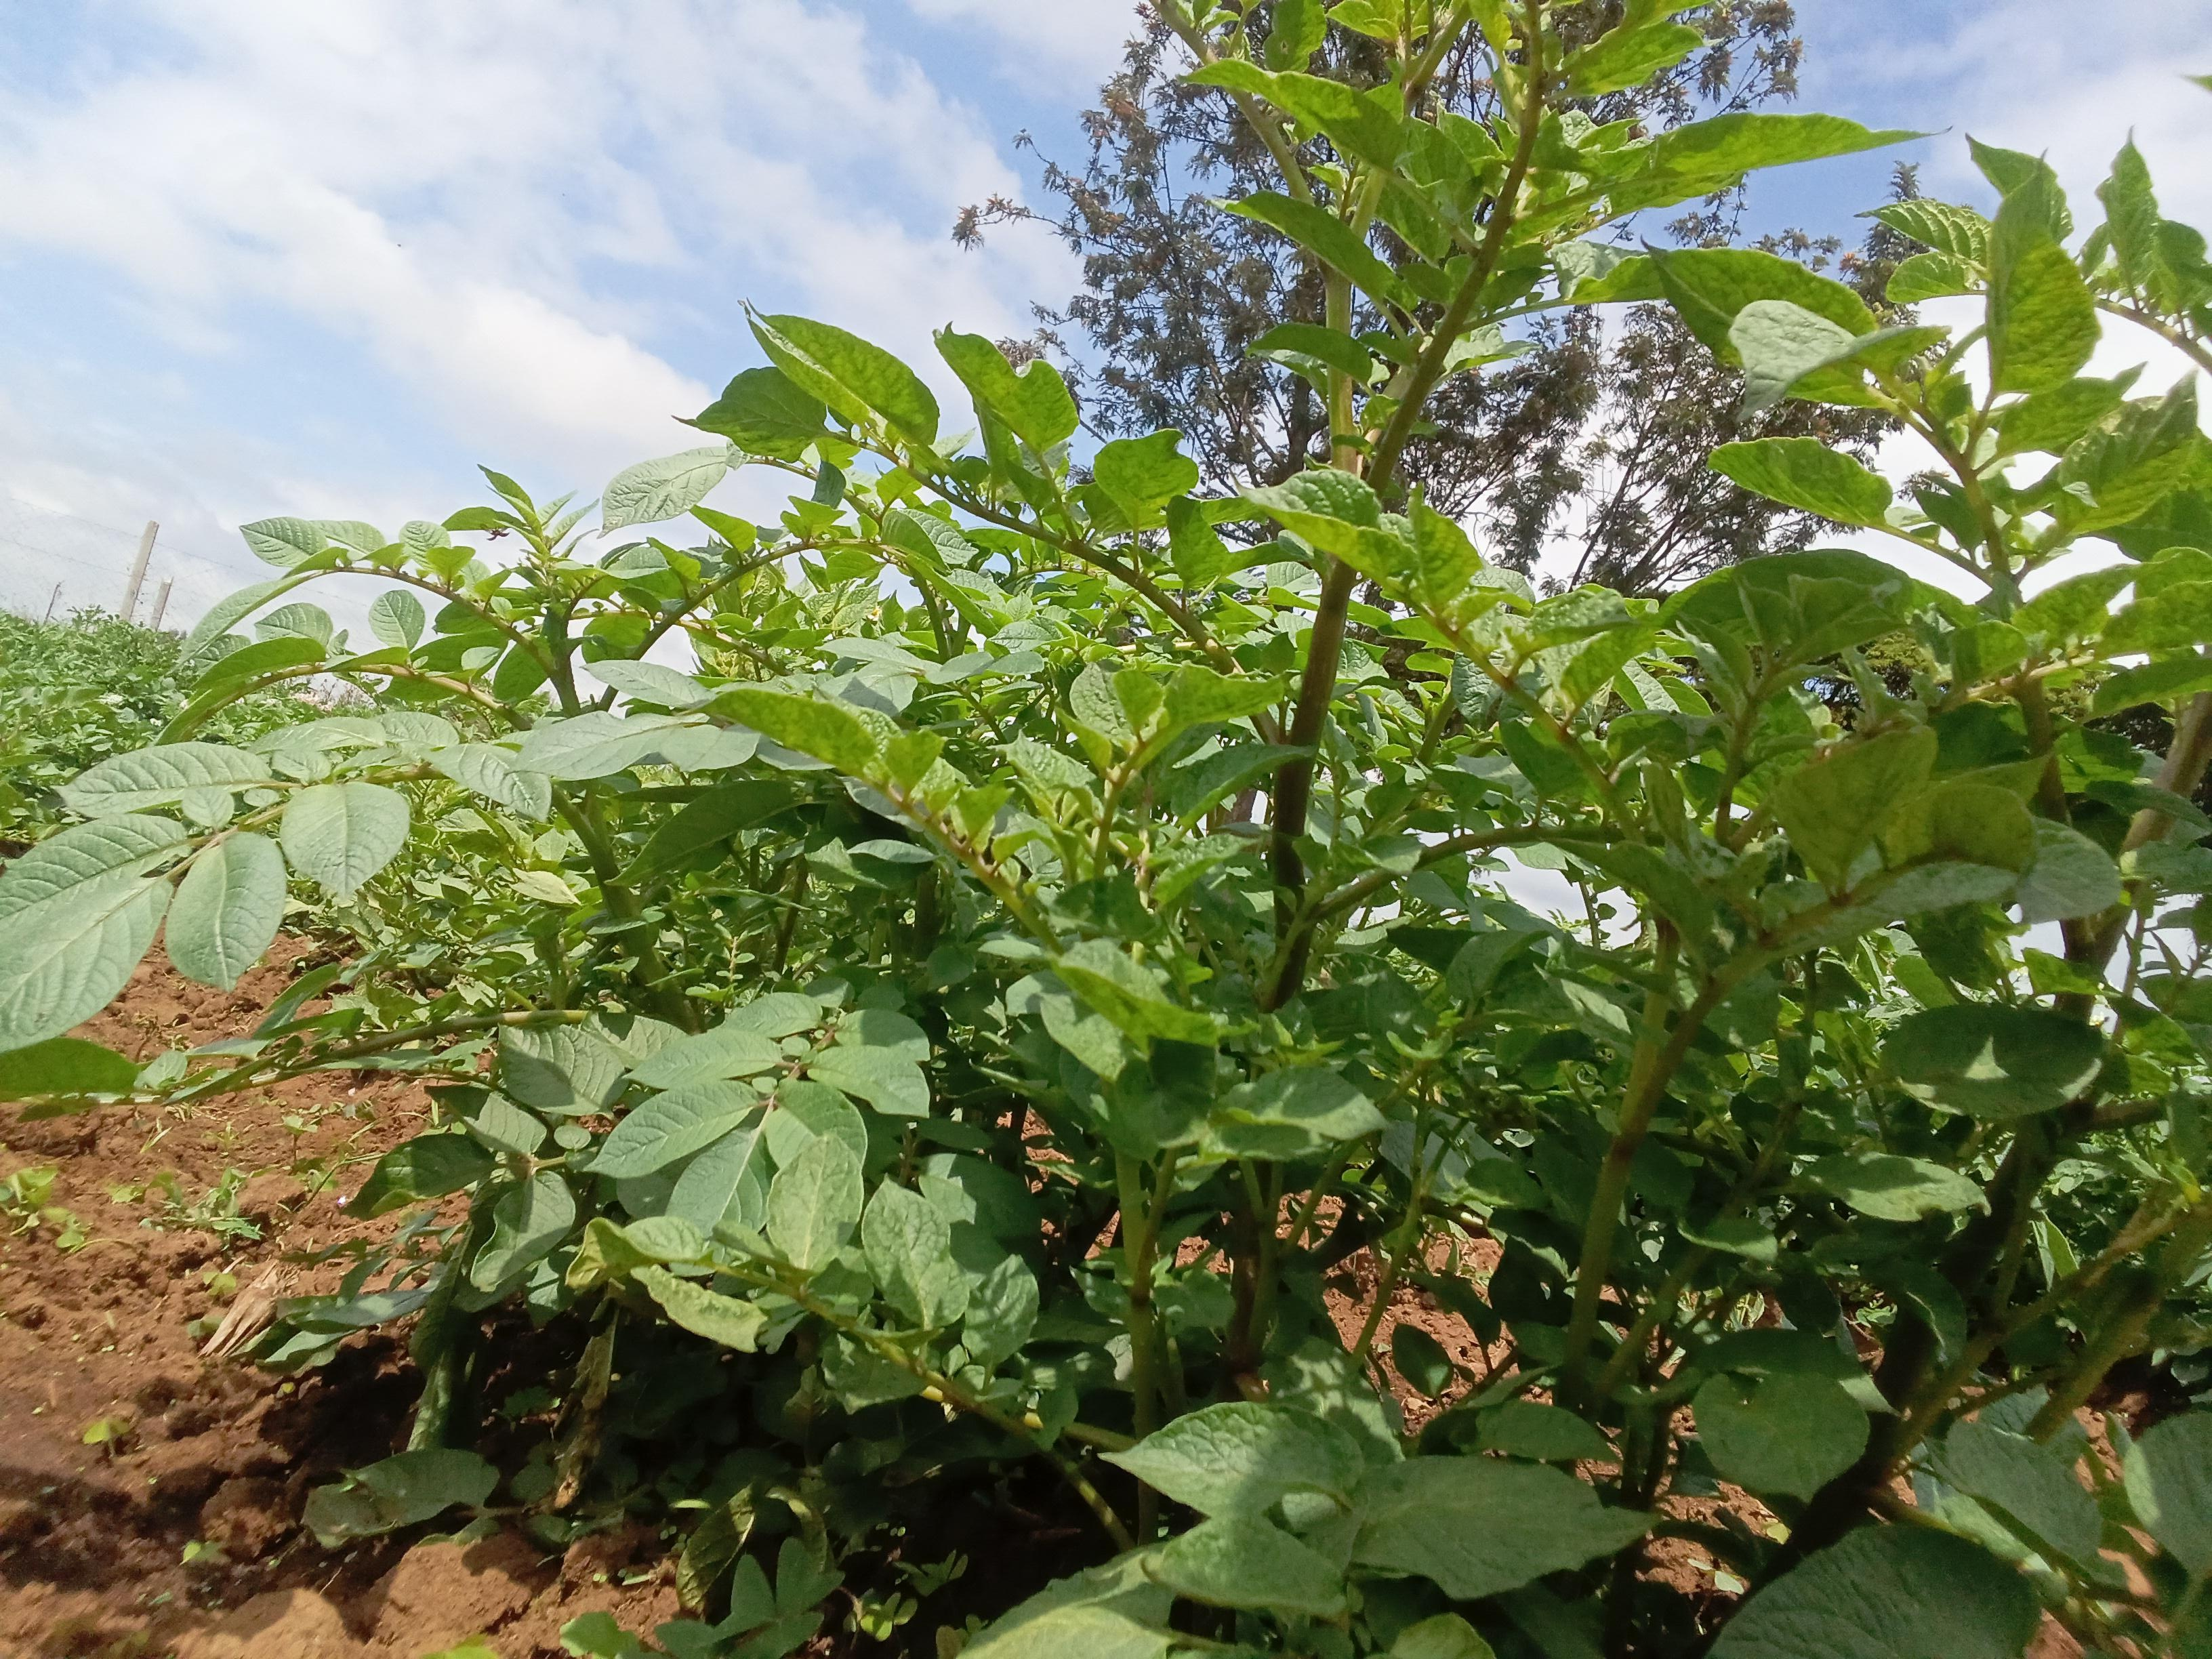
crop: potato
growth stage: vegetative
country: Kenya
